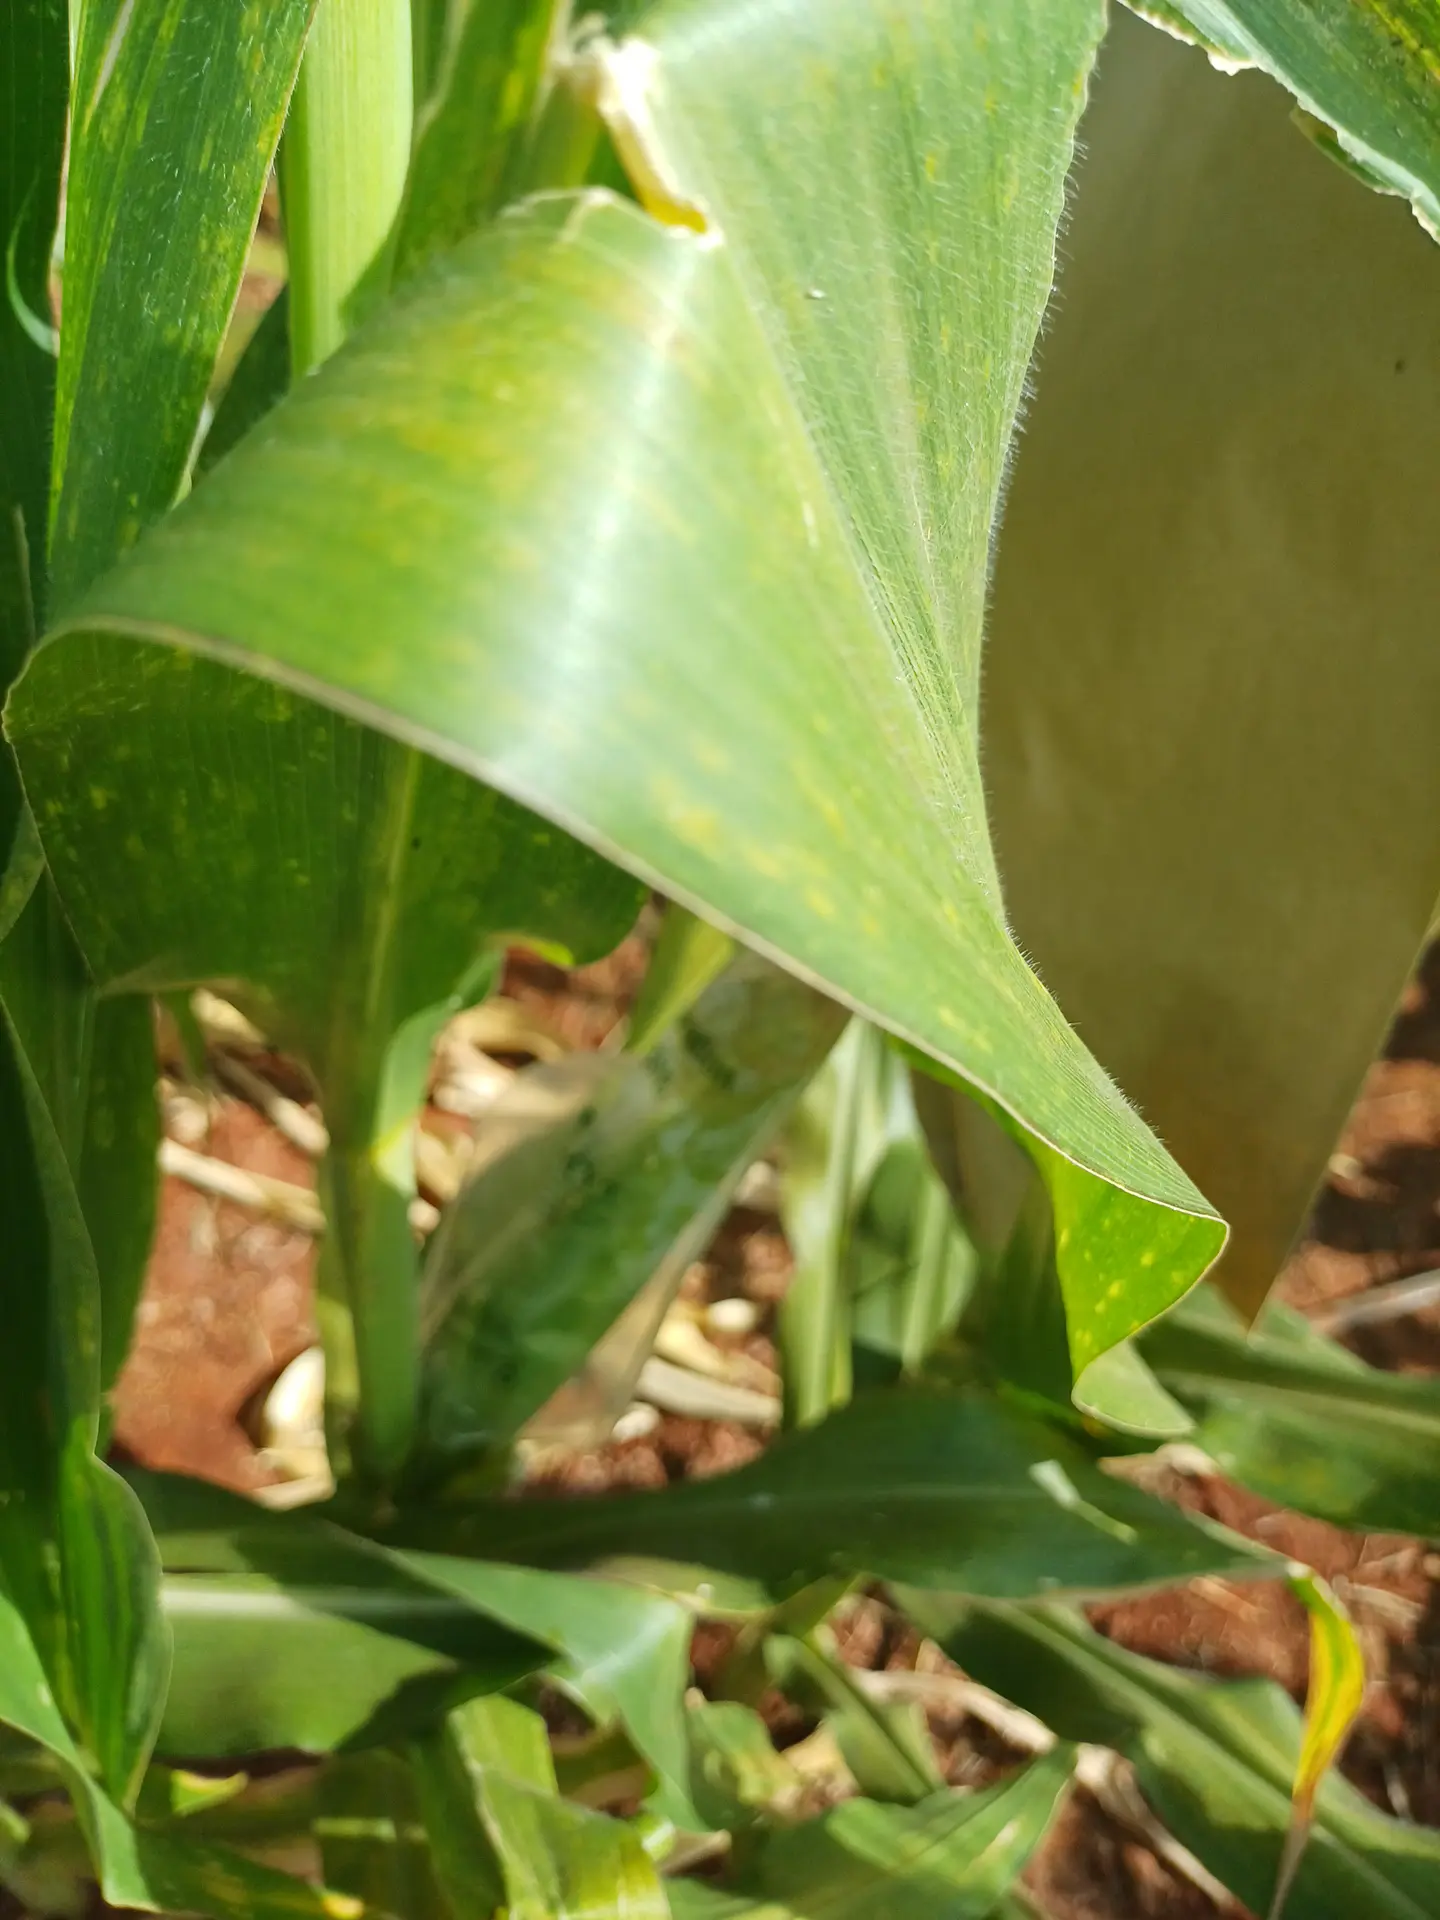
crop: maize
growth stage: flowering
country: Kenya
